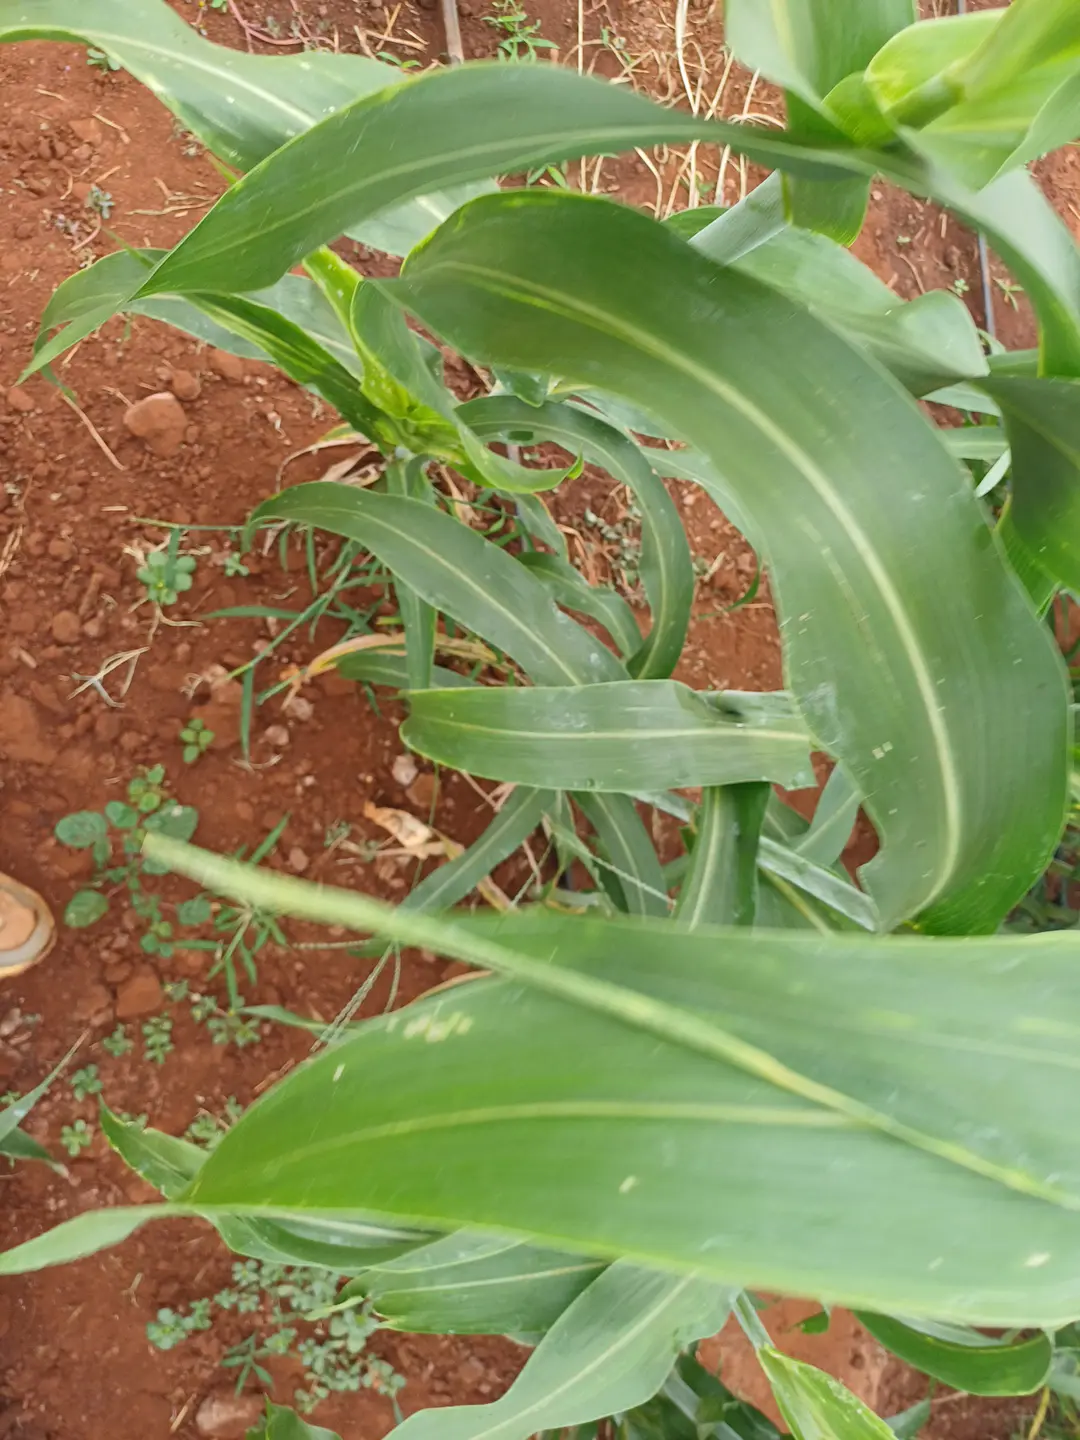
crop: sorghum
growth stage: heading tuber
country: Kenya
